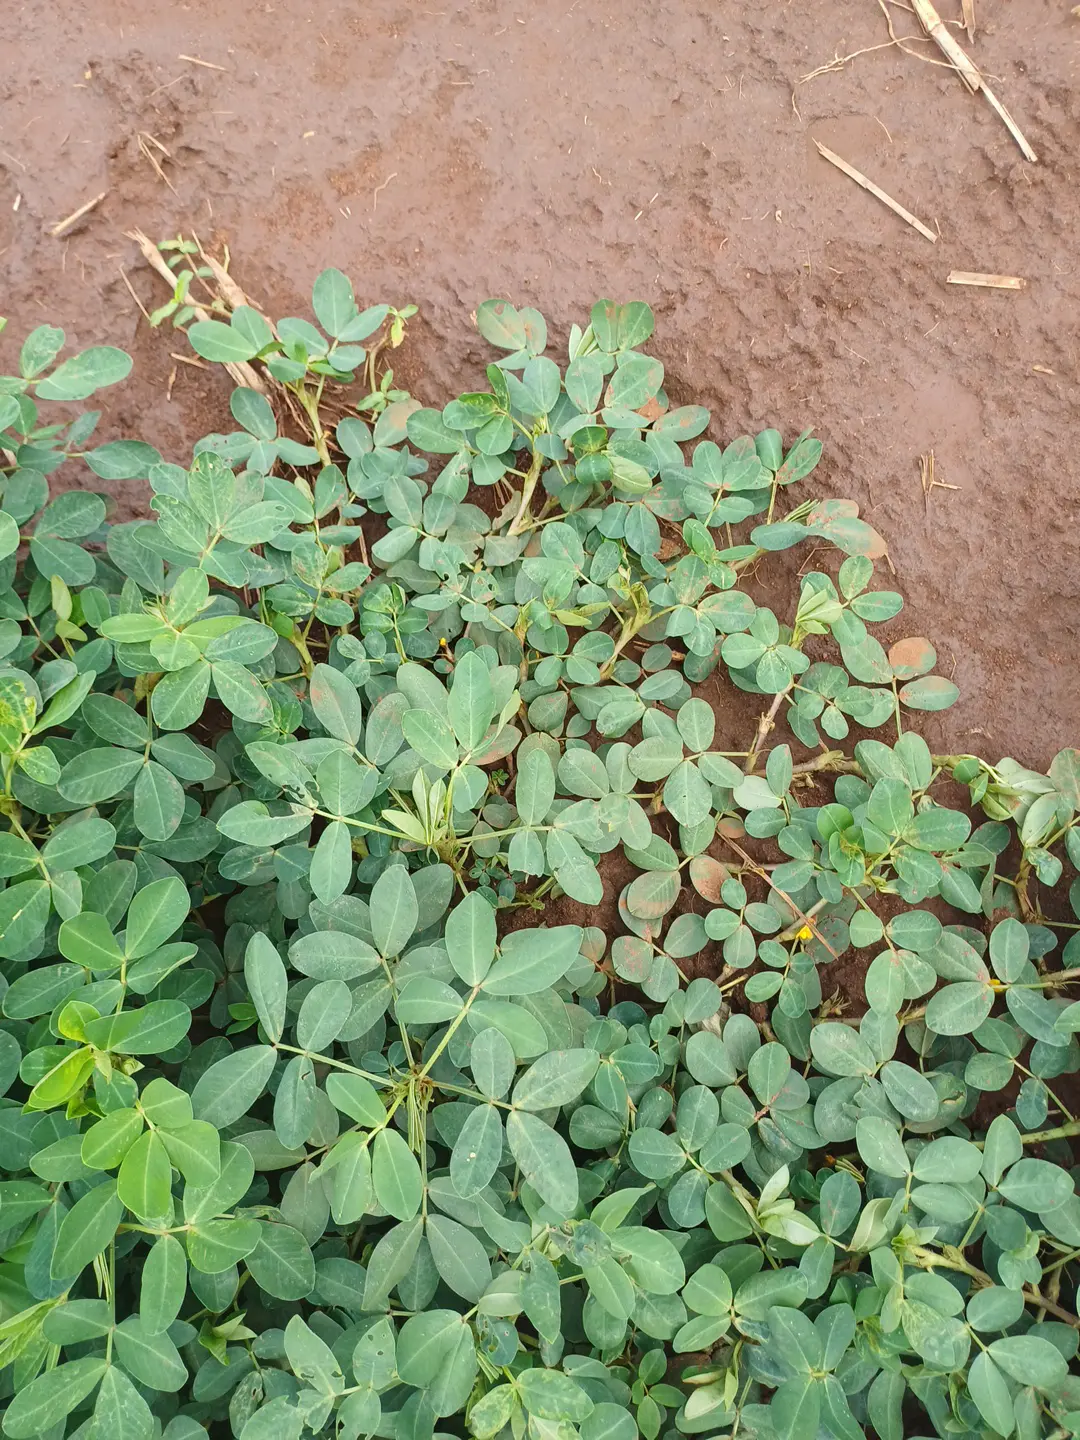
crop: groundnut
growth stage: flowering
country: Kenya
